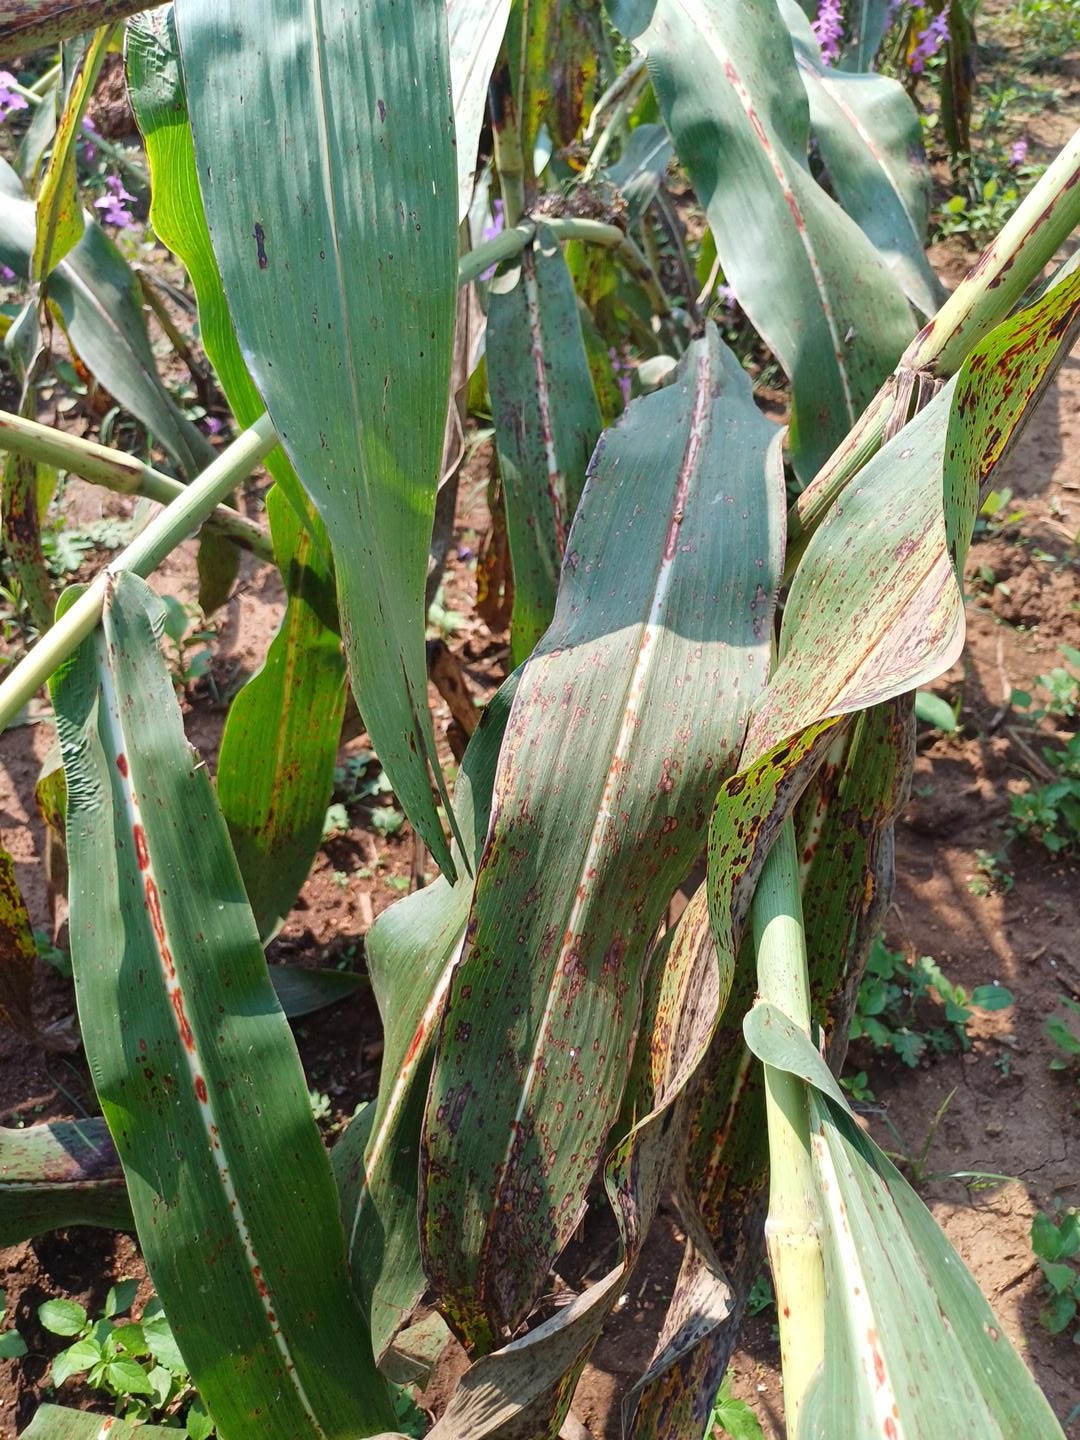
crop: sorghum
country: Kenya
